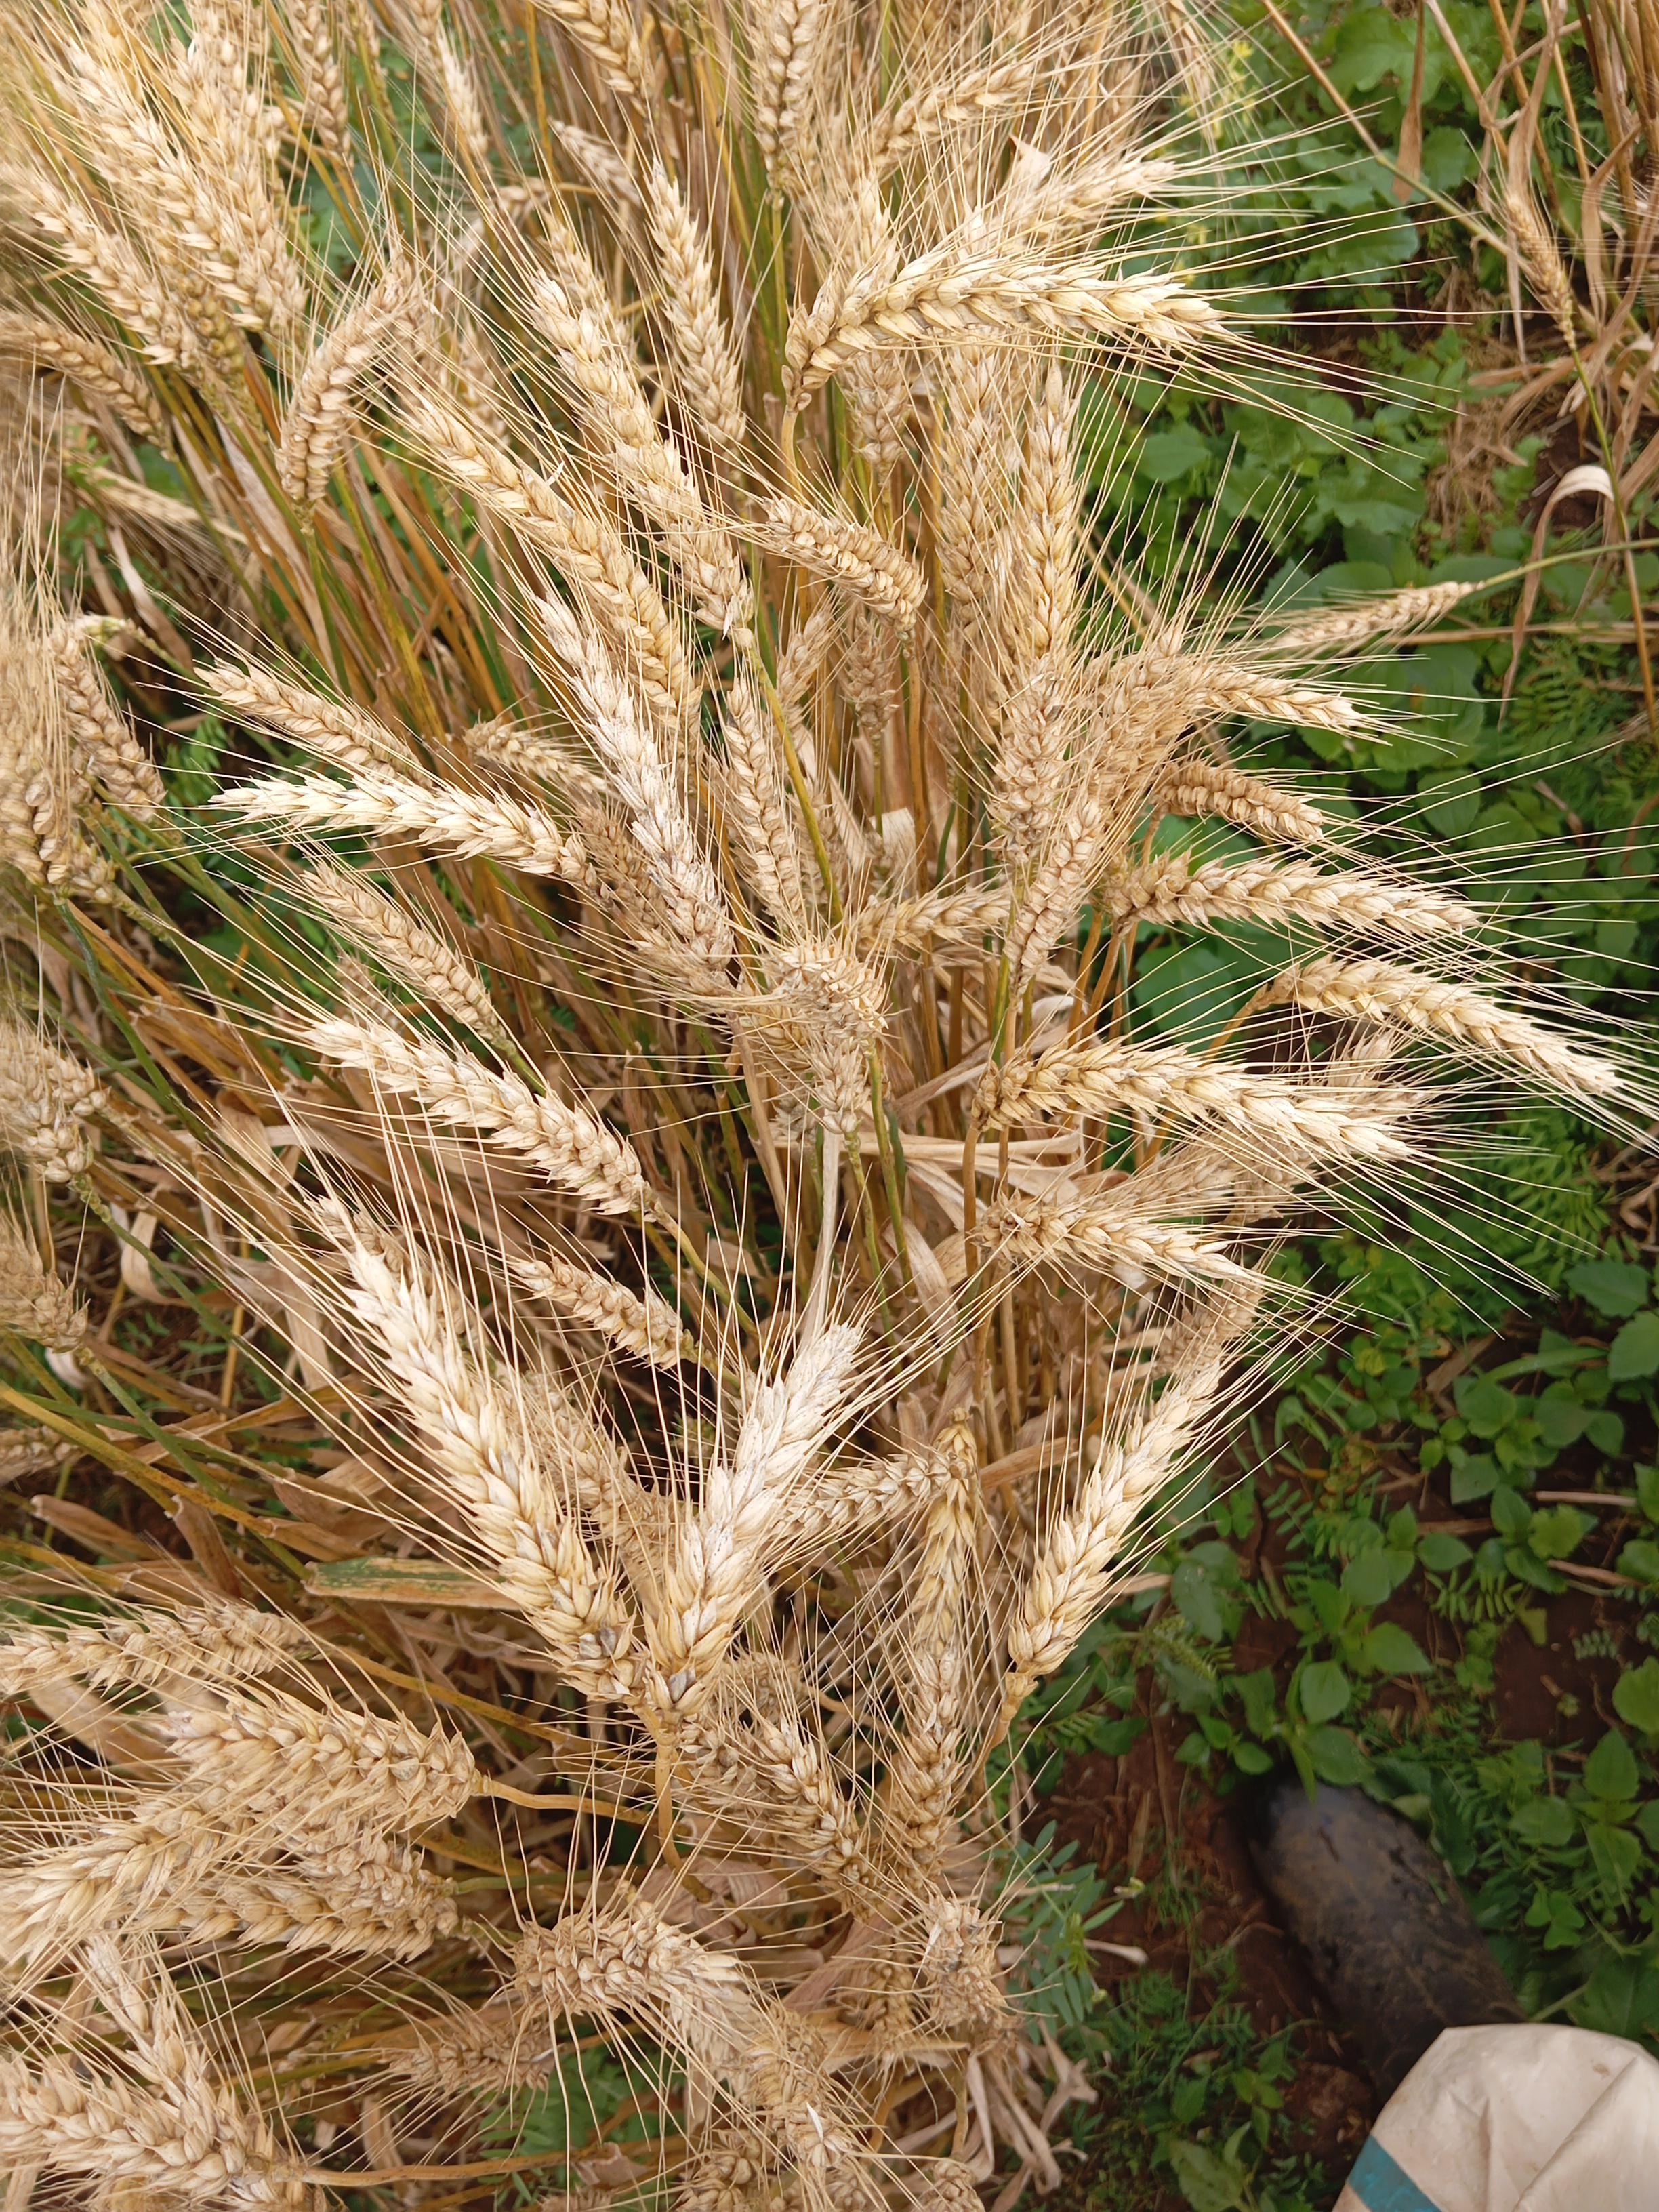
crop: wheat
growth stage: maturity
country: Kenya
